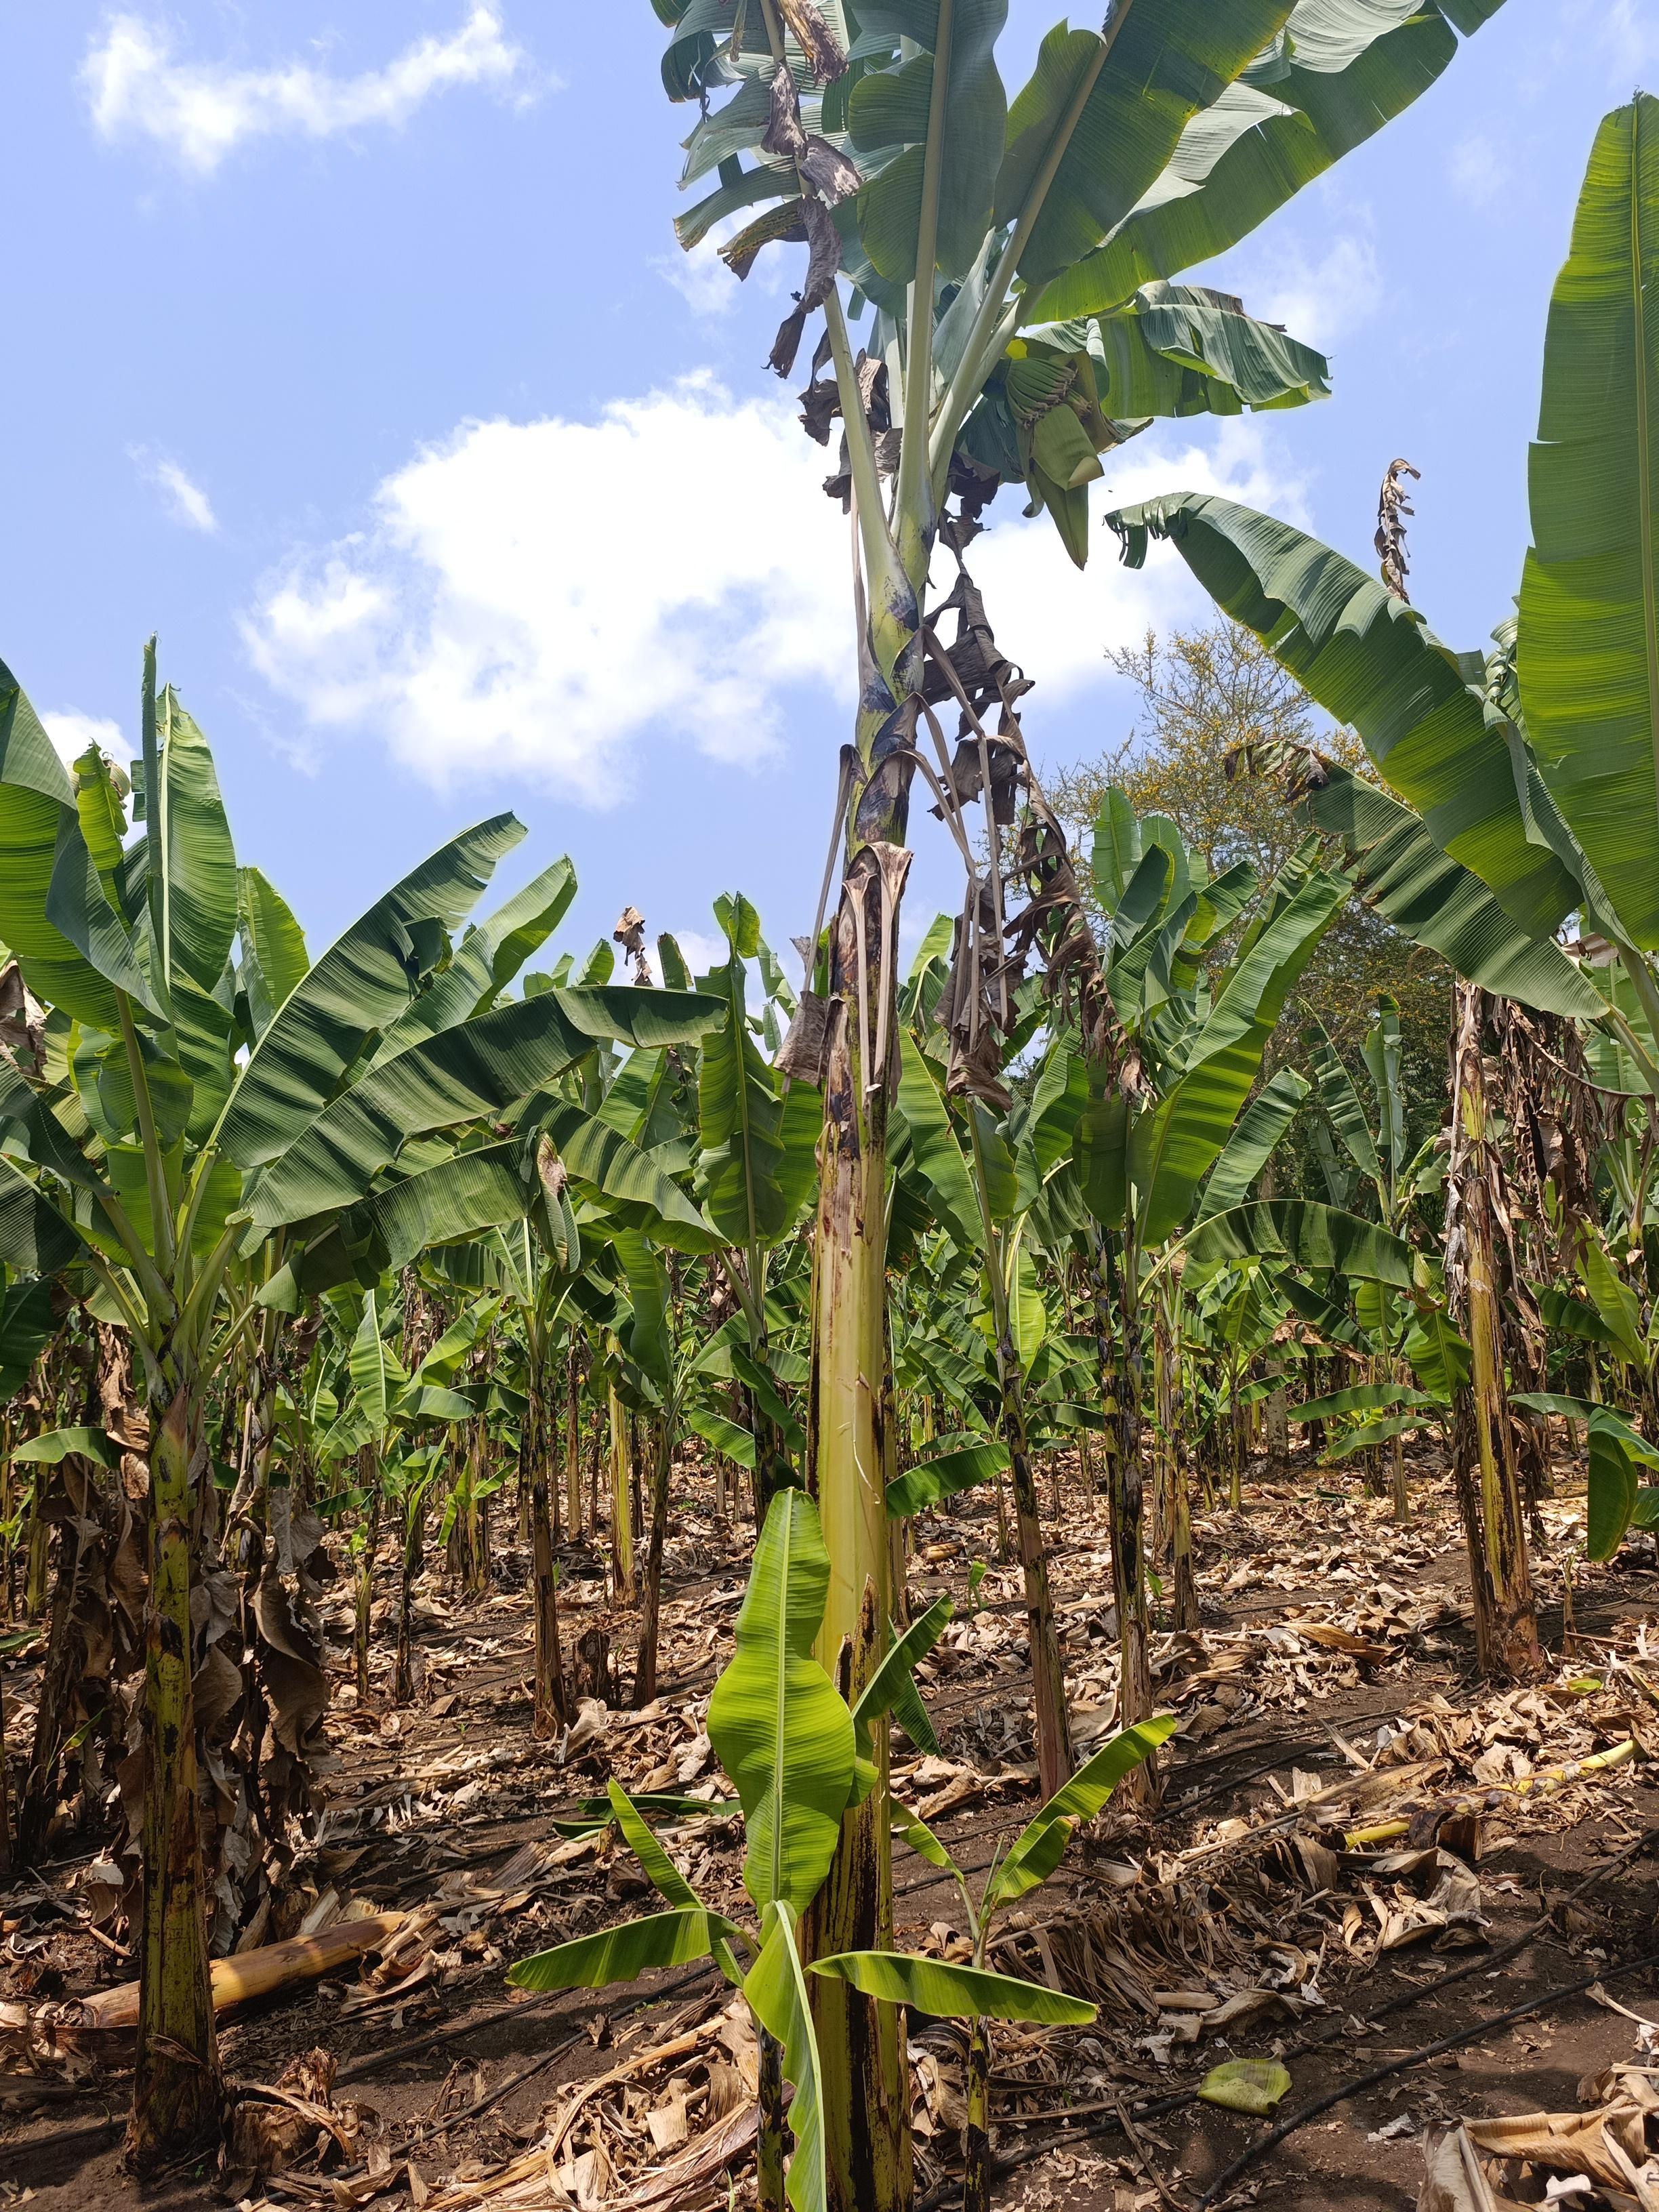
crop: banana
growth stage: flowering
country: Tanzania
